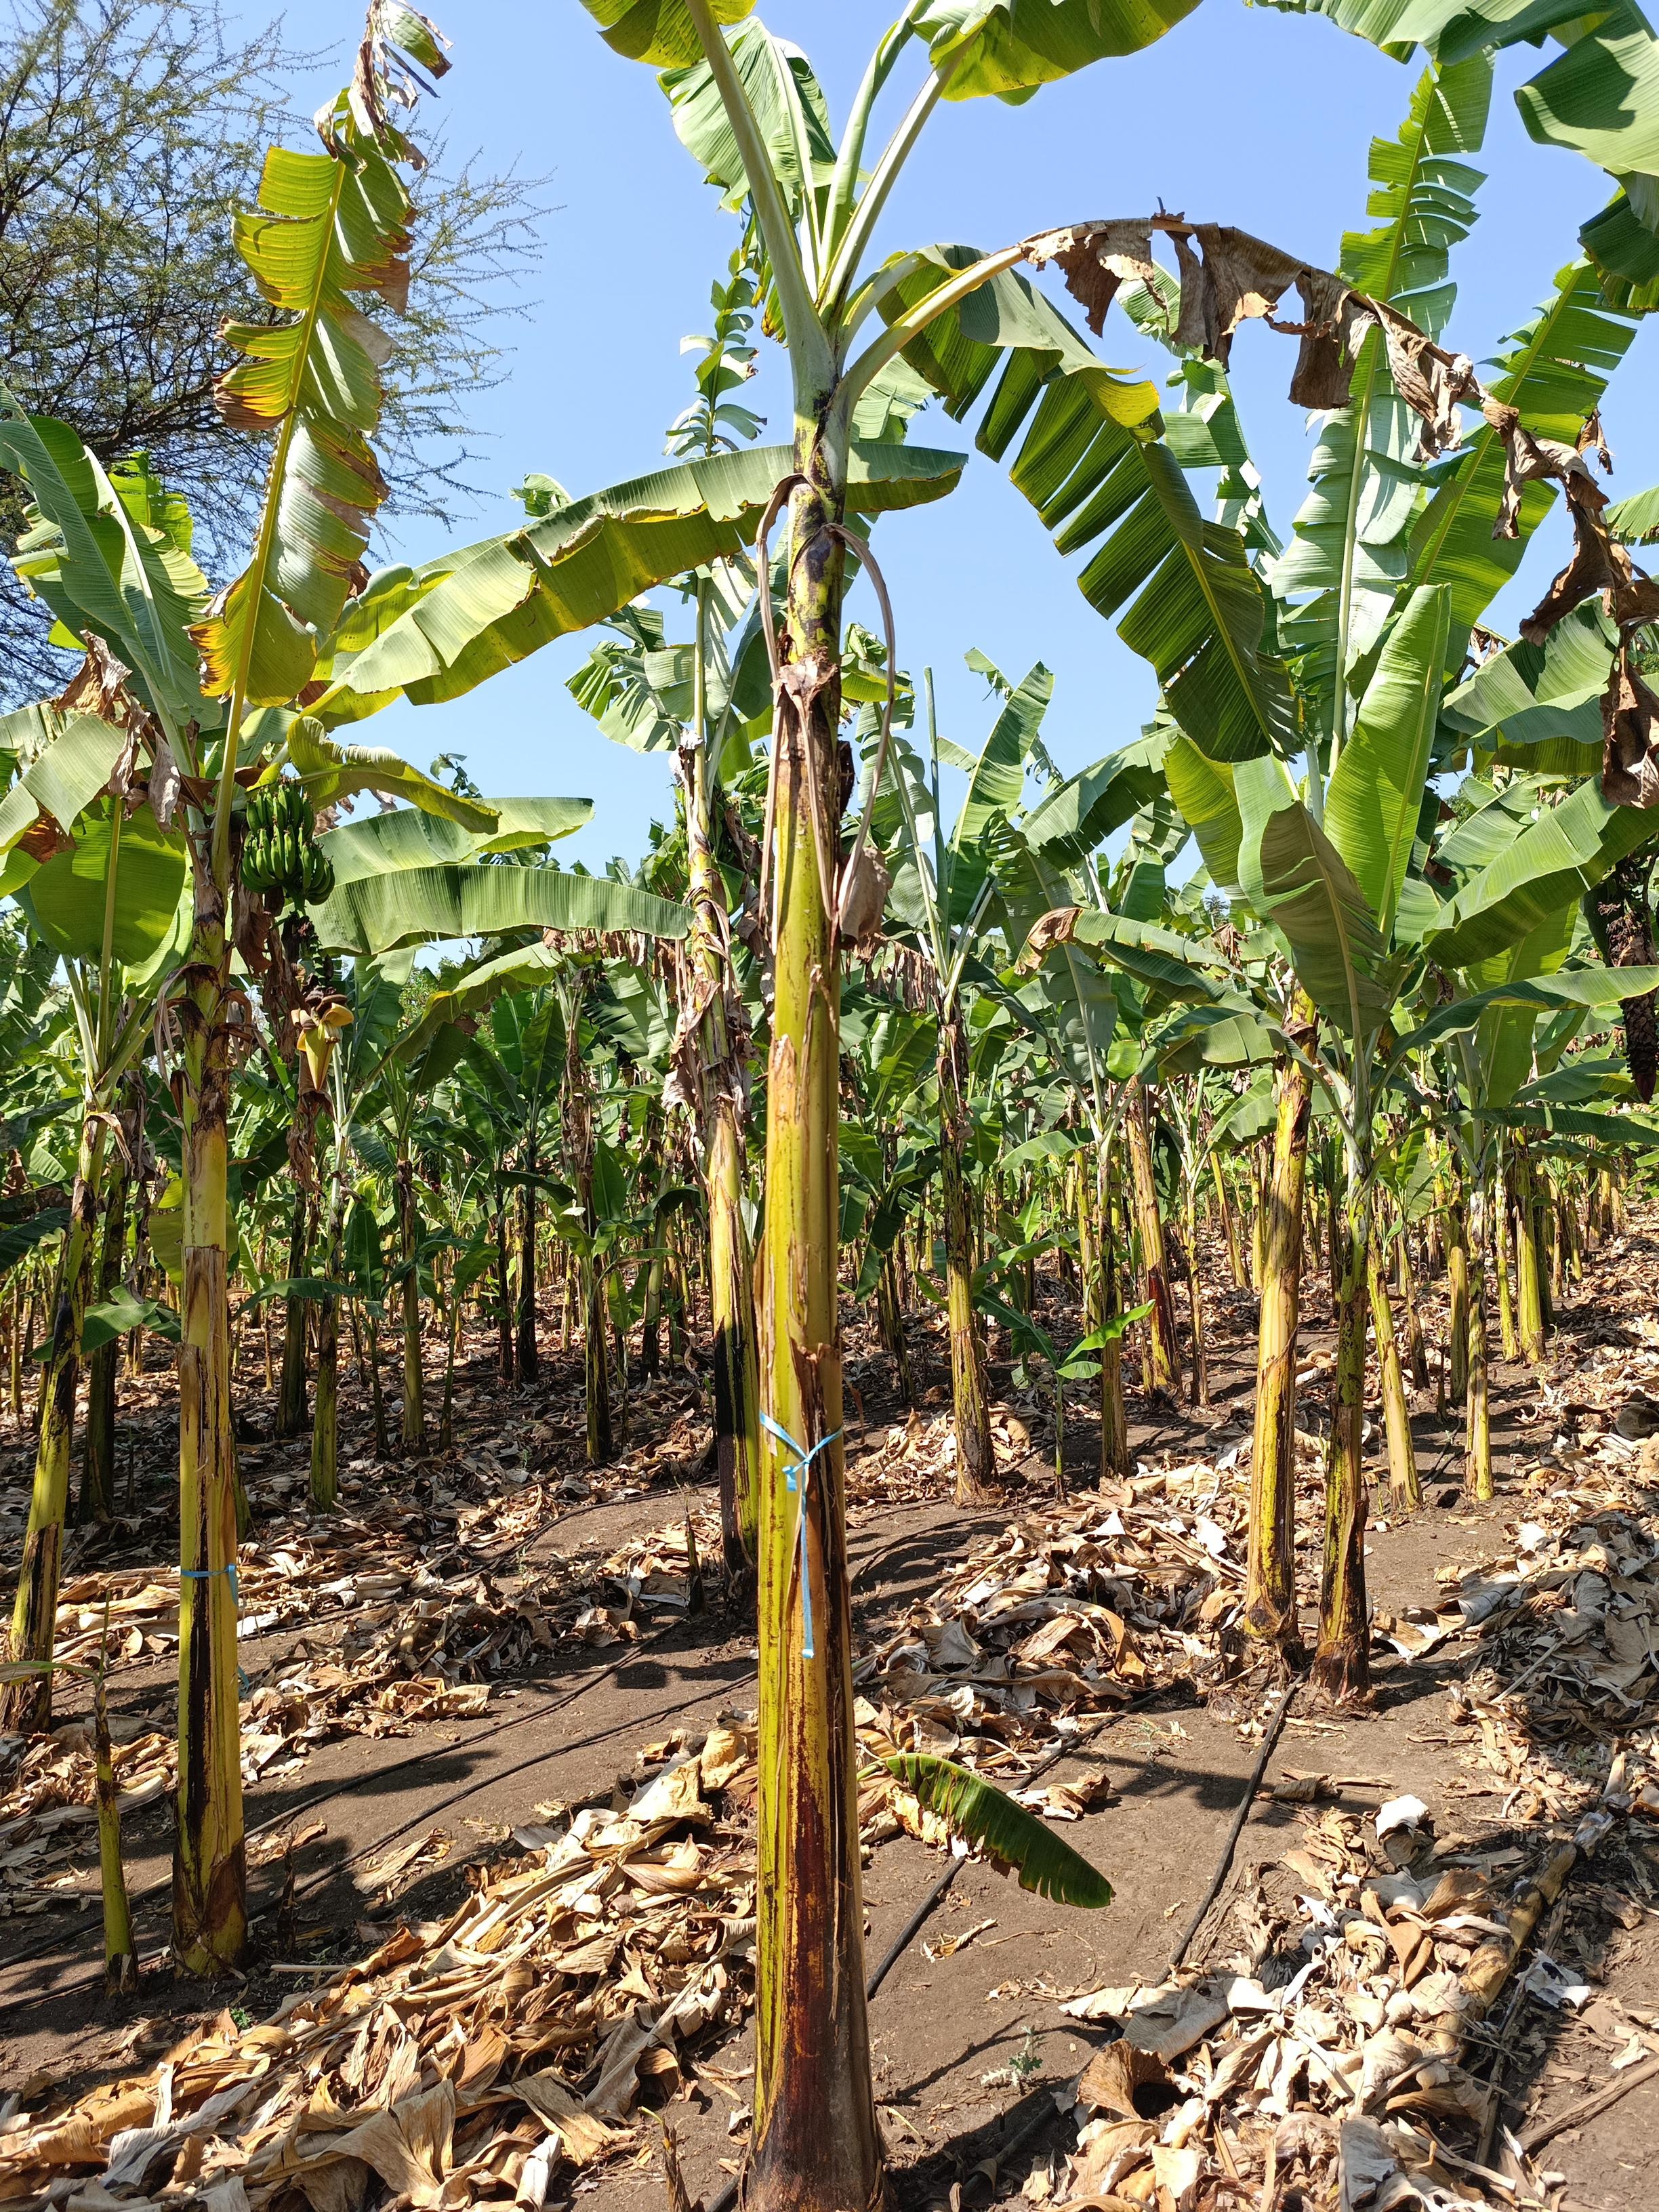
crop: banana
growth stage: vegetative
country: Tanzania
